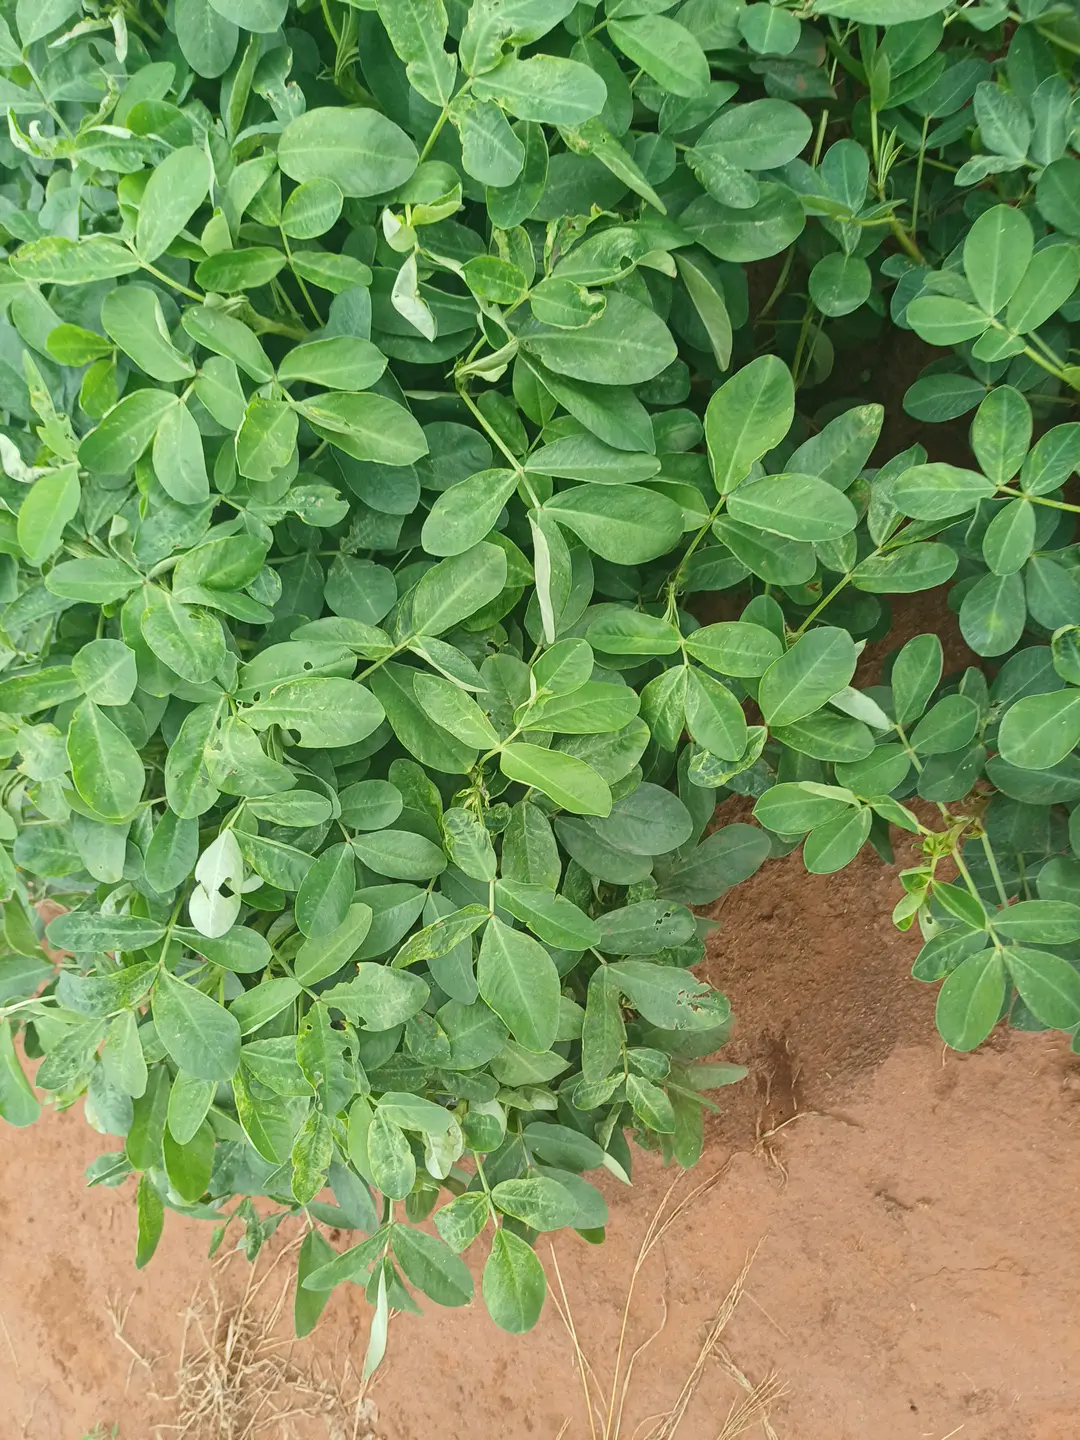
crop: groundnut
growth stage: pegging
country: Kenya
